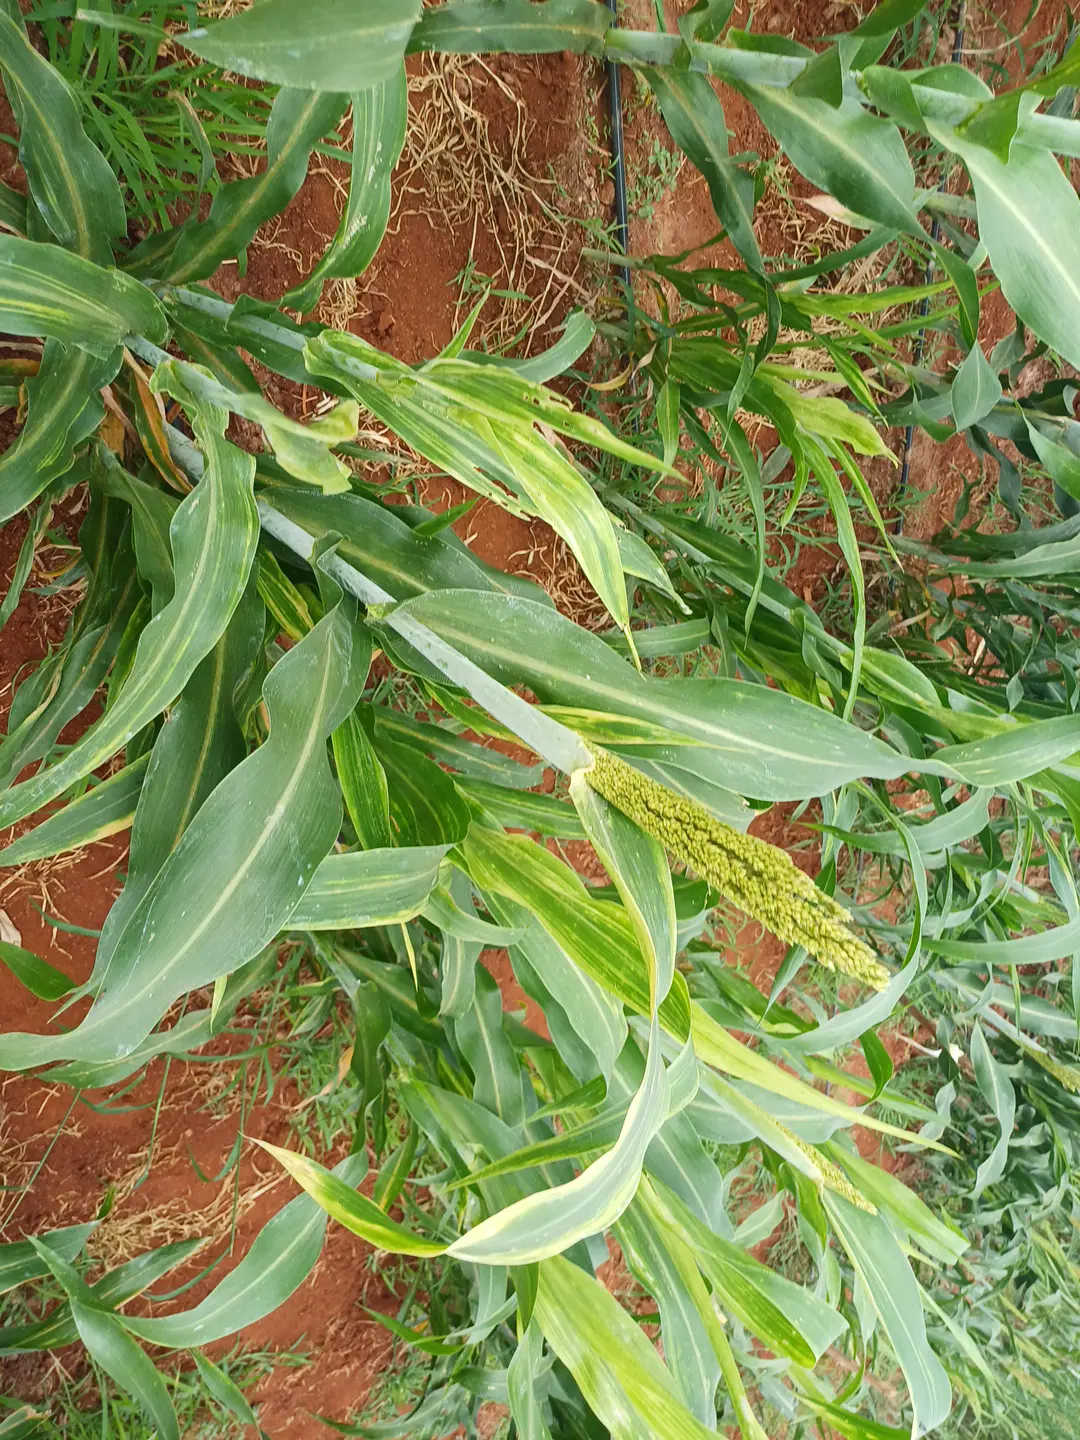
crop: sorghum
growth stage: flowering
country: Kenya
